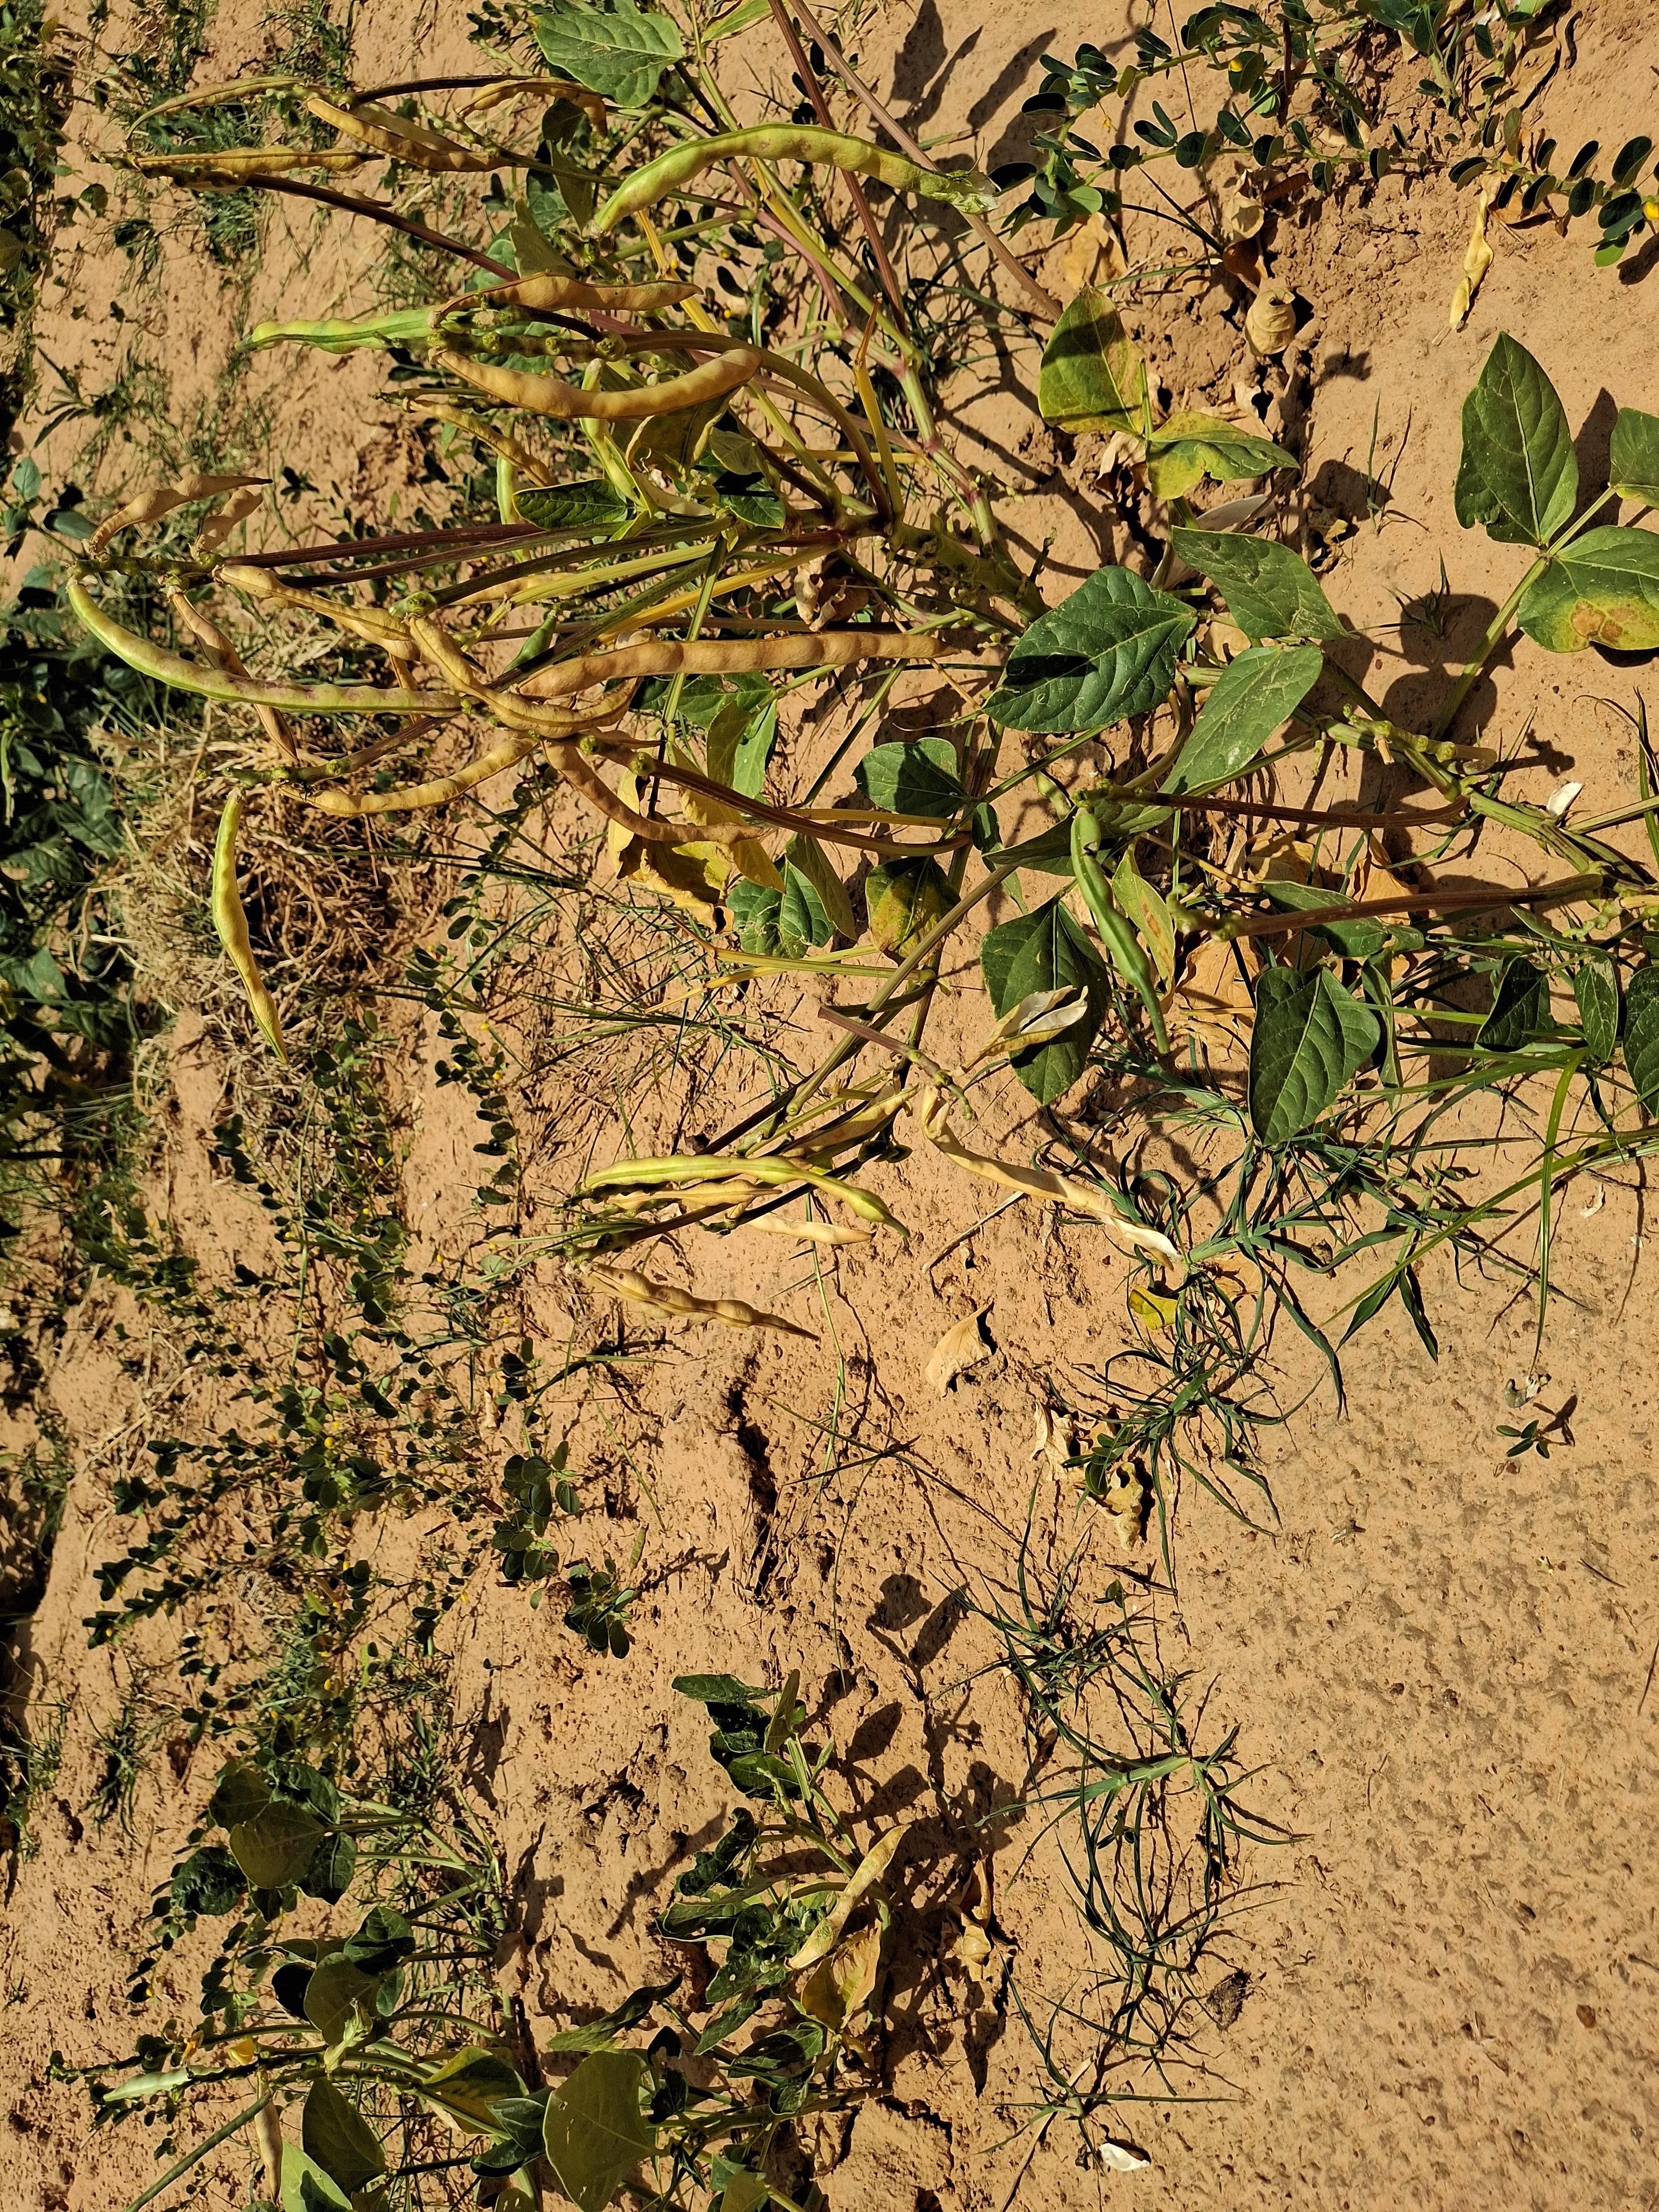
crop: cowpea
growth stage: harvest maturity
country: Nigeria
